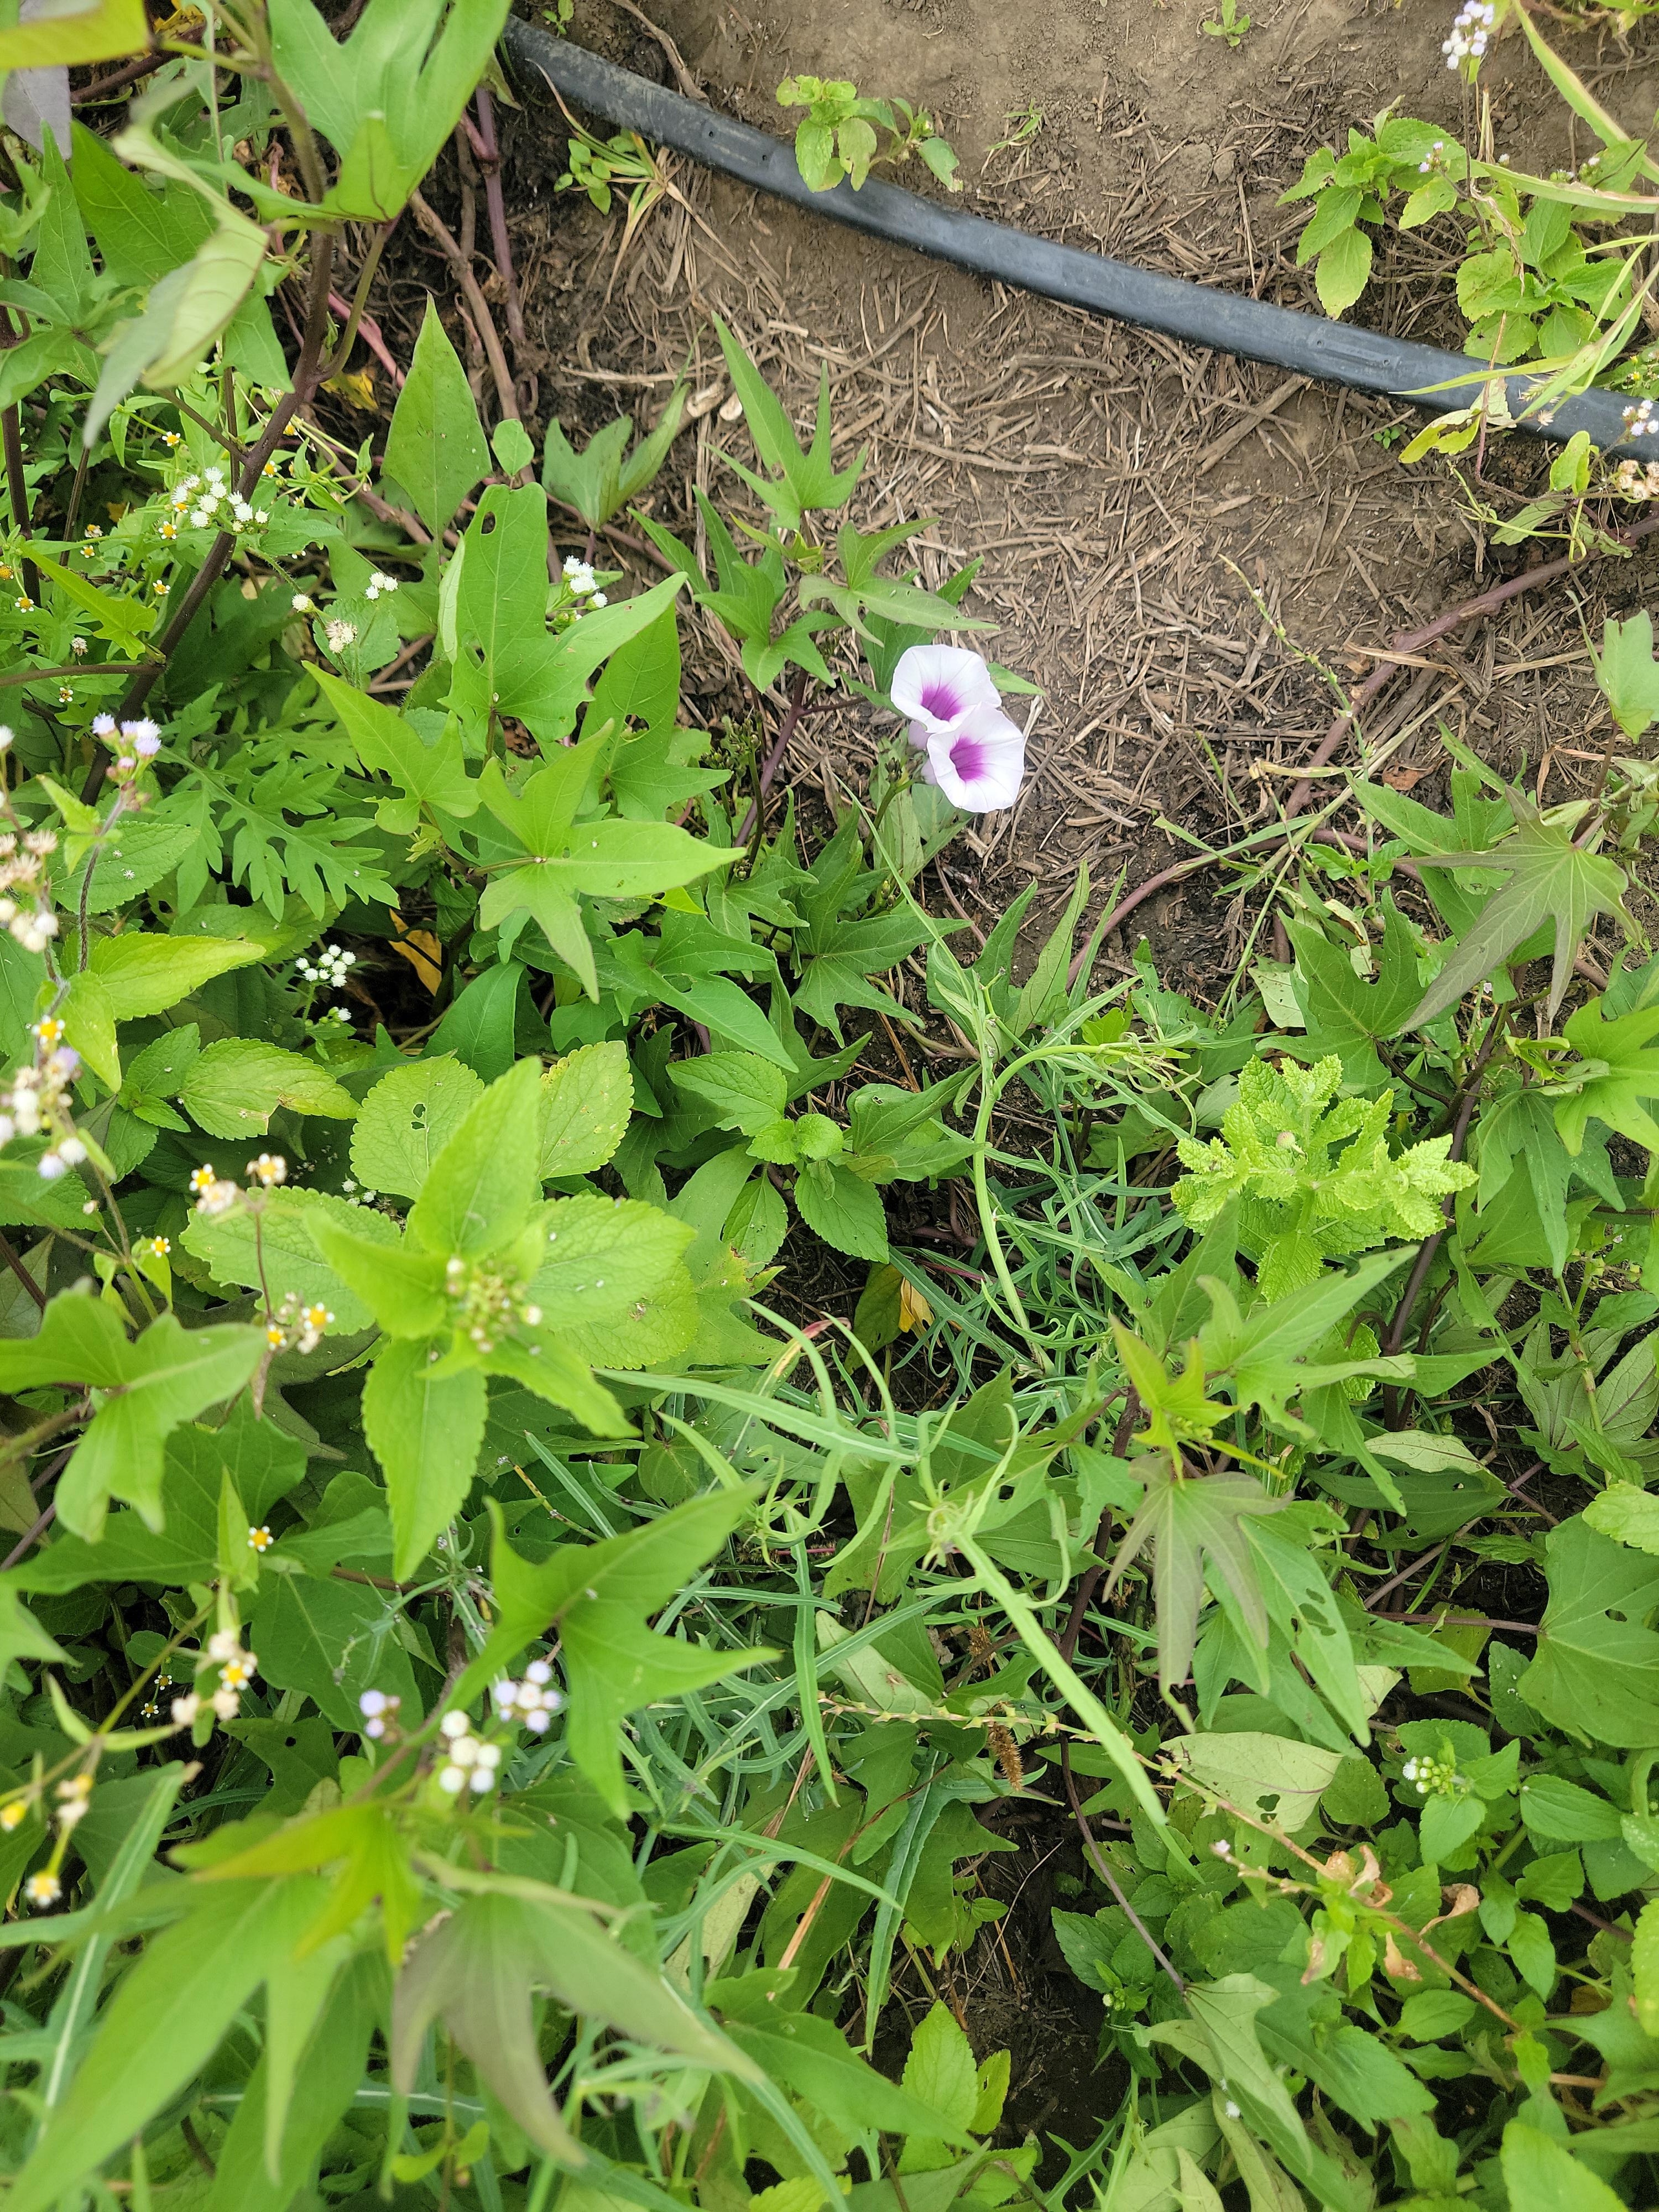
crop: sweet potato
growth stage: vegetative
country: Tanzania
